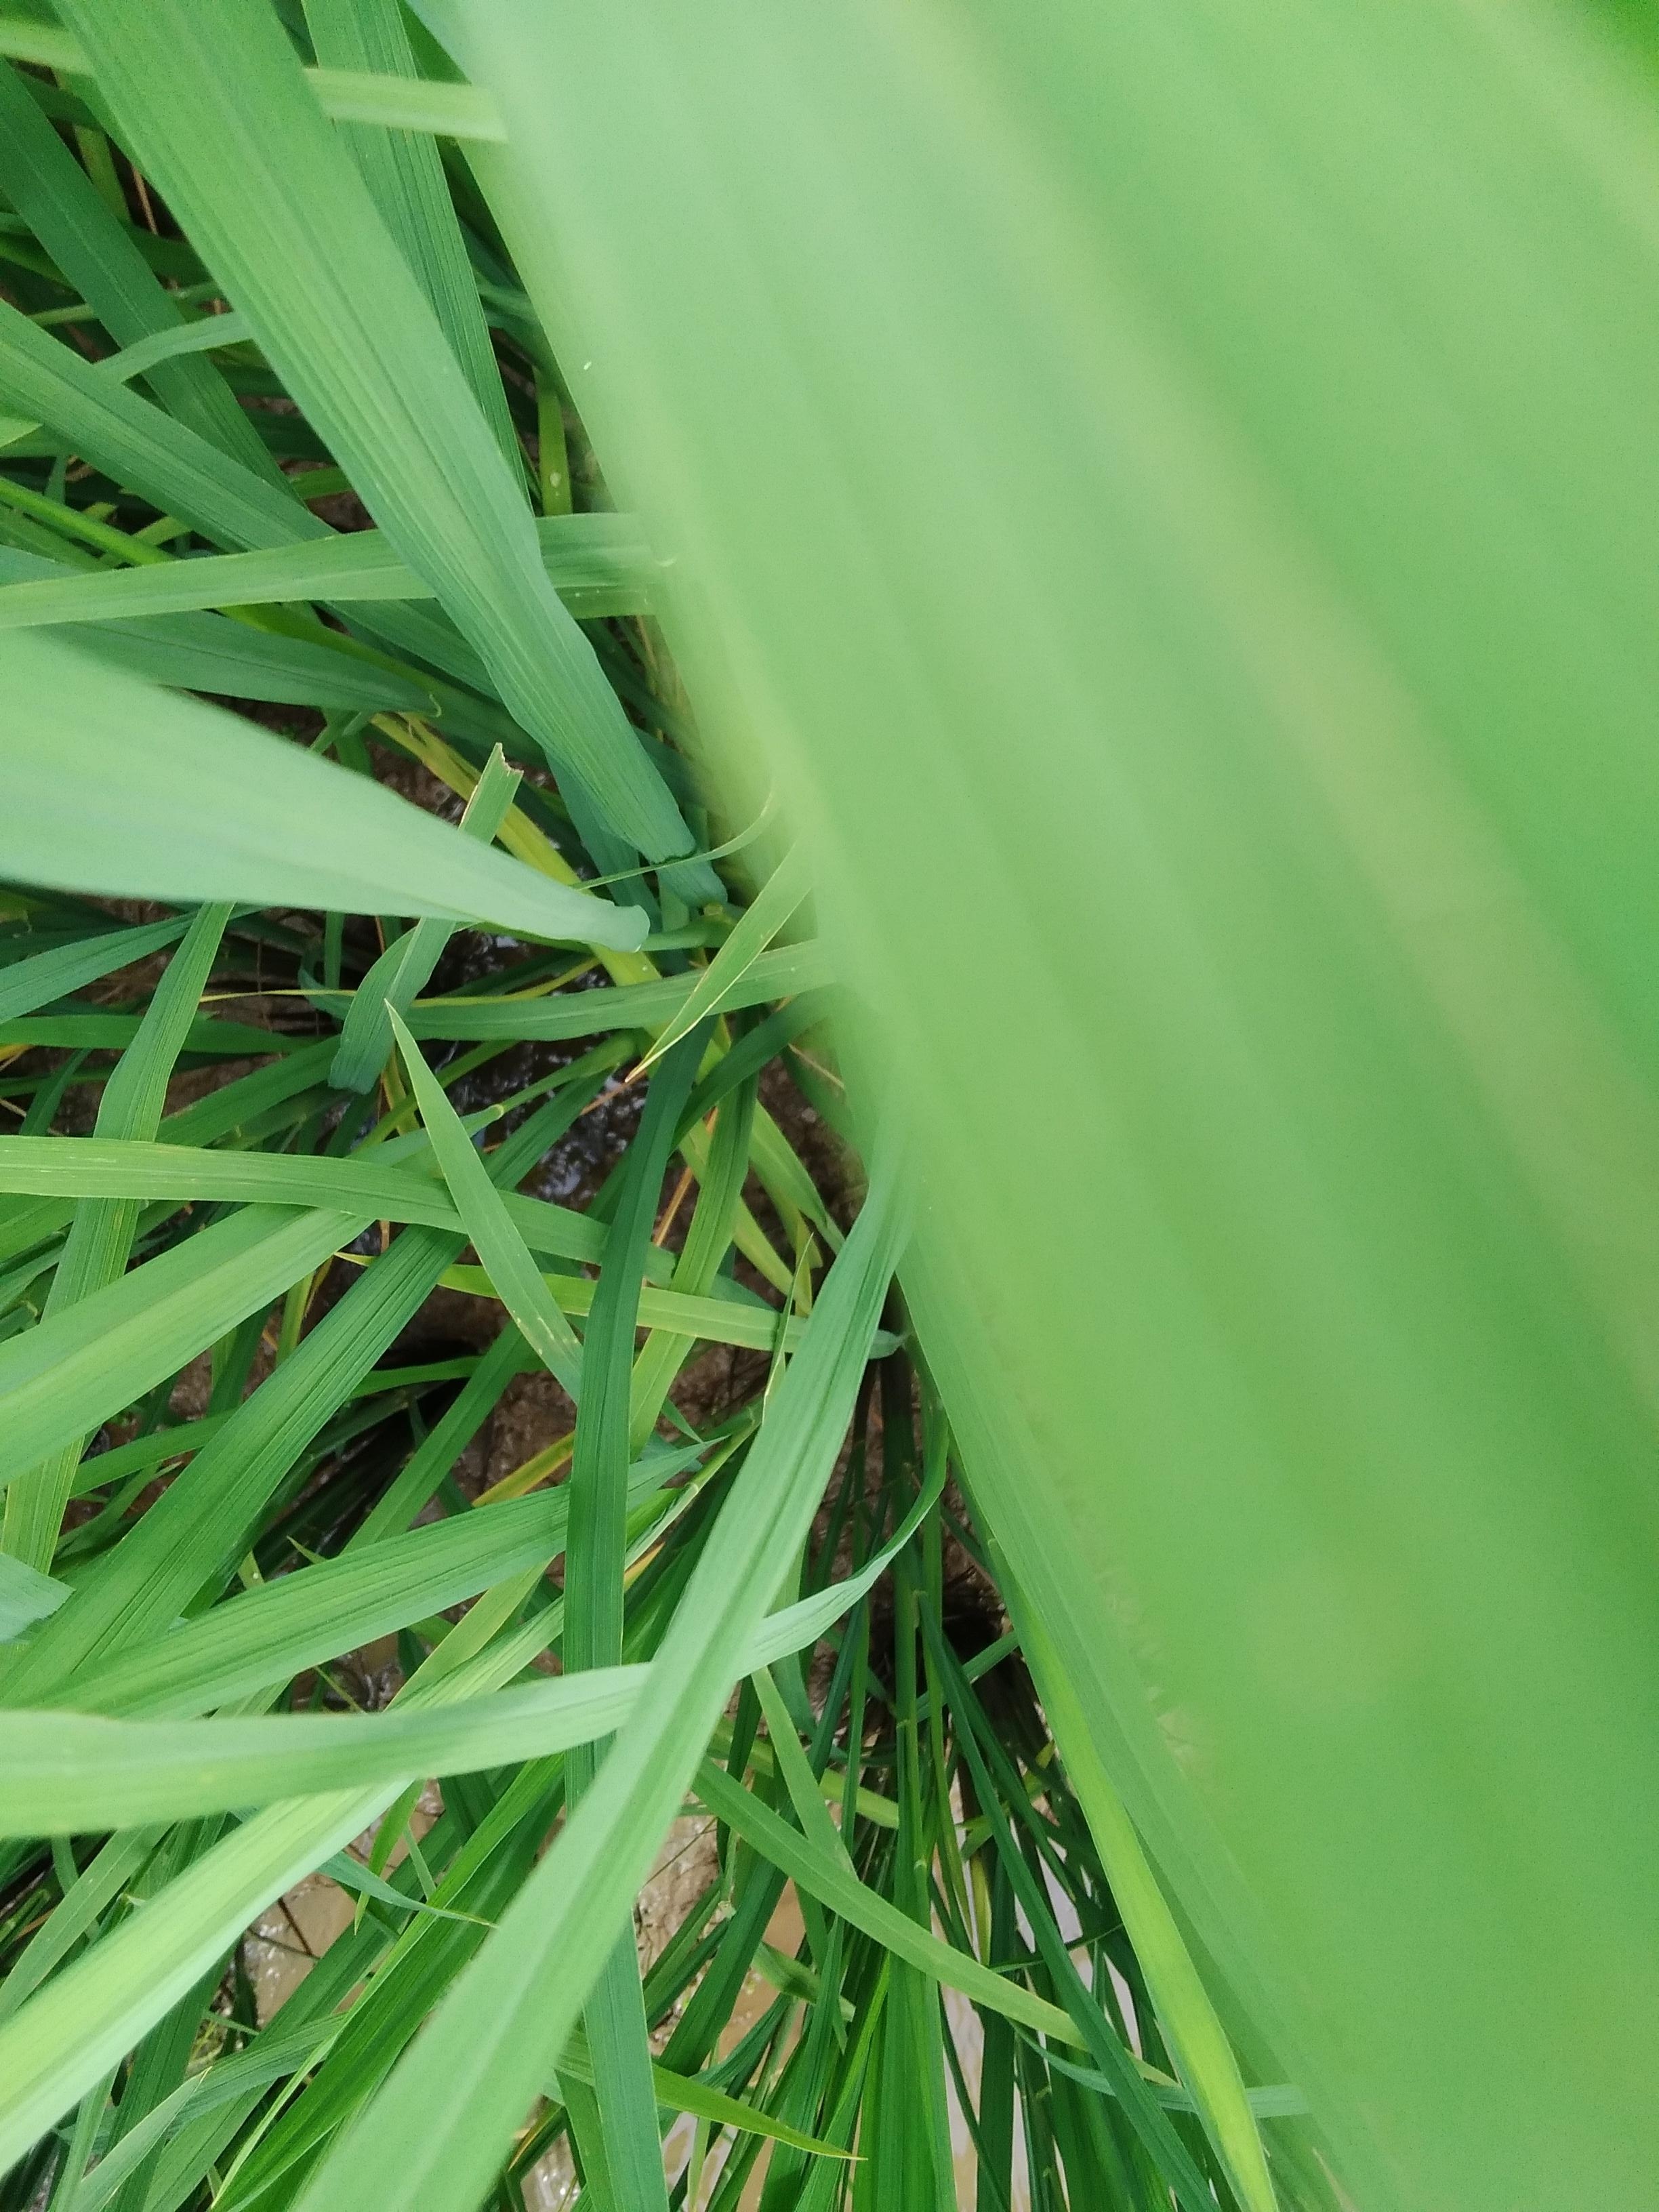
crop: rice
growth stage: booting
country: Nigeria
